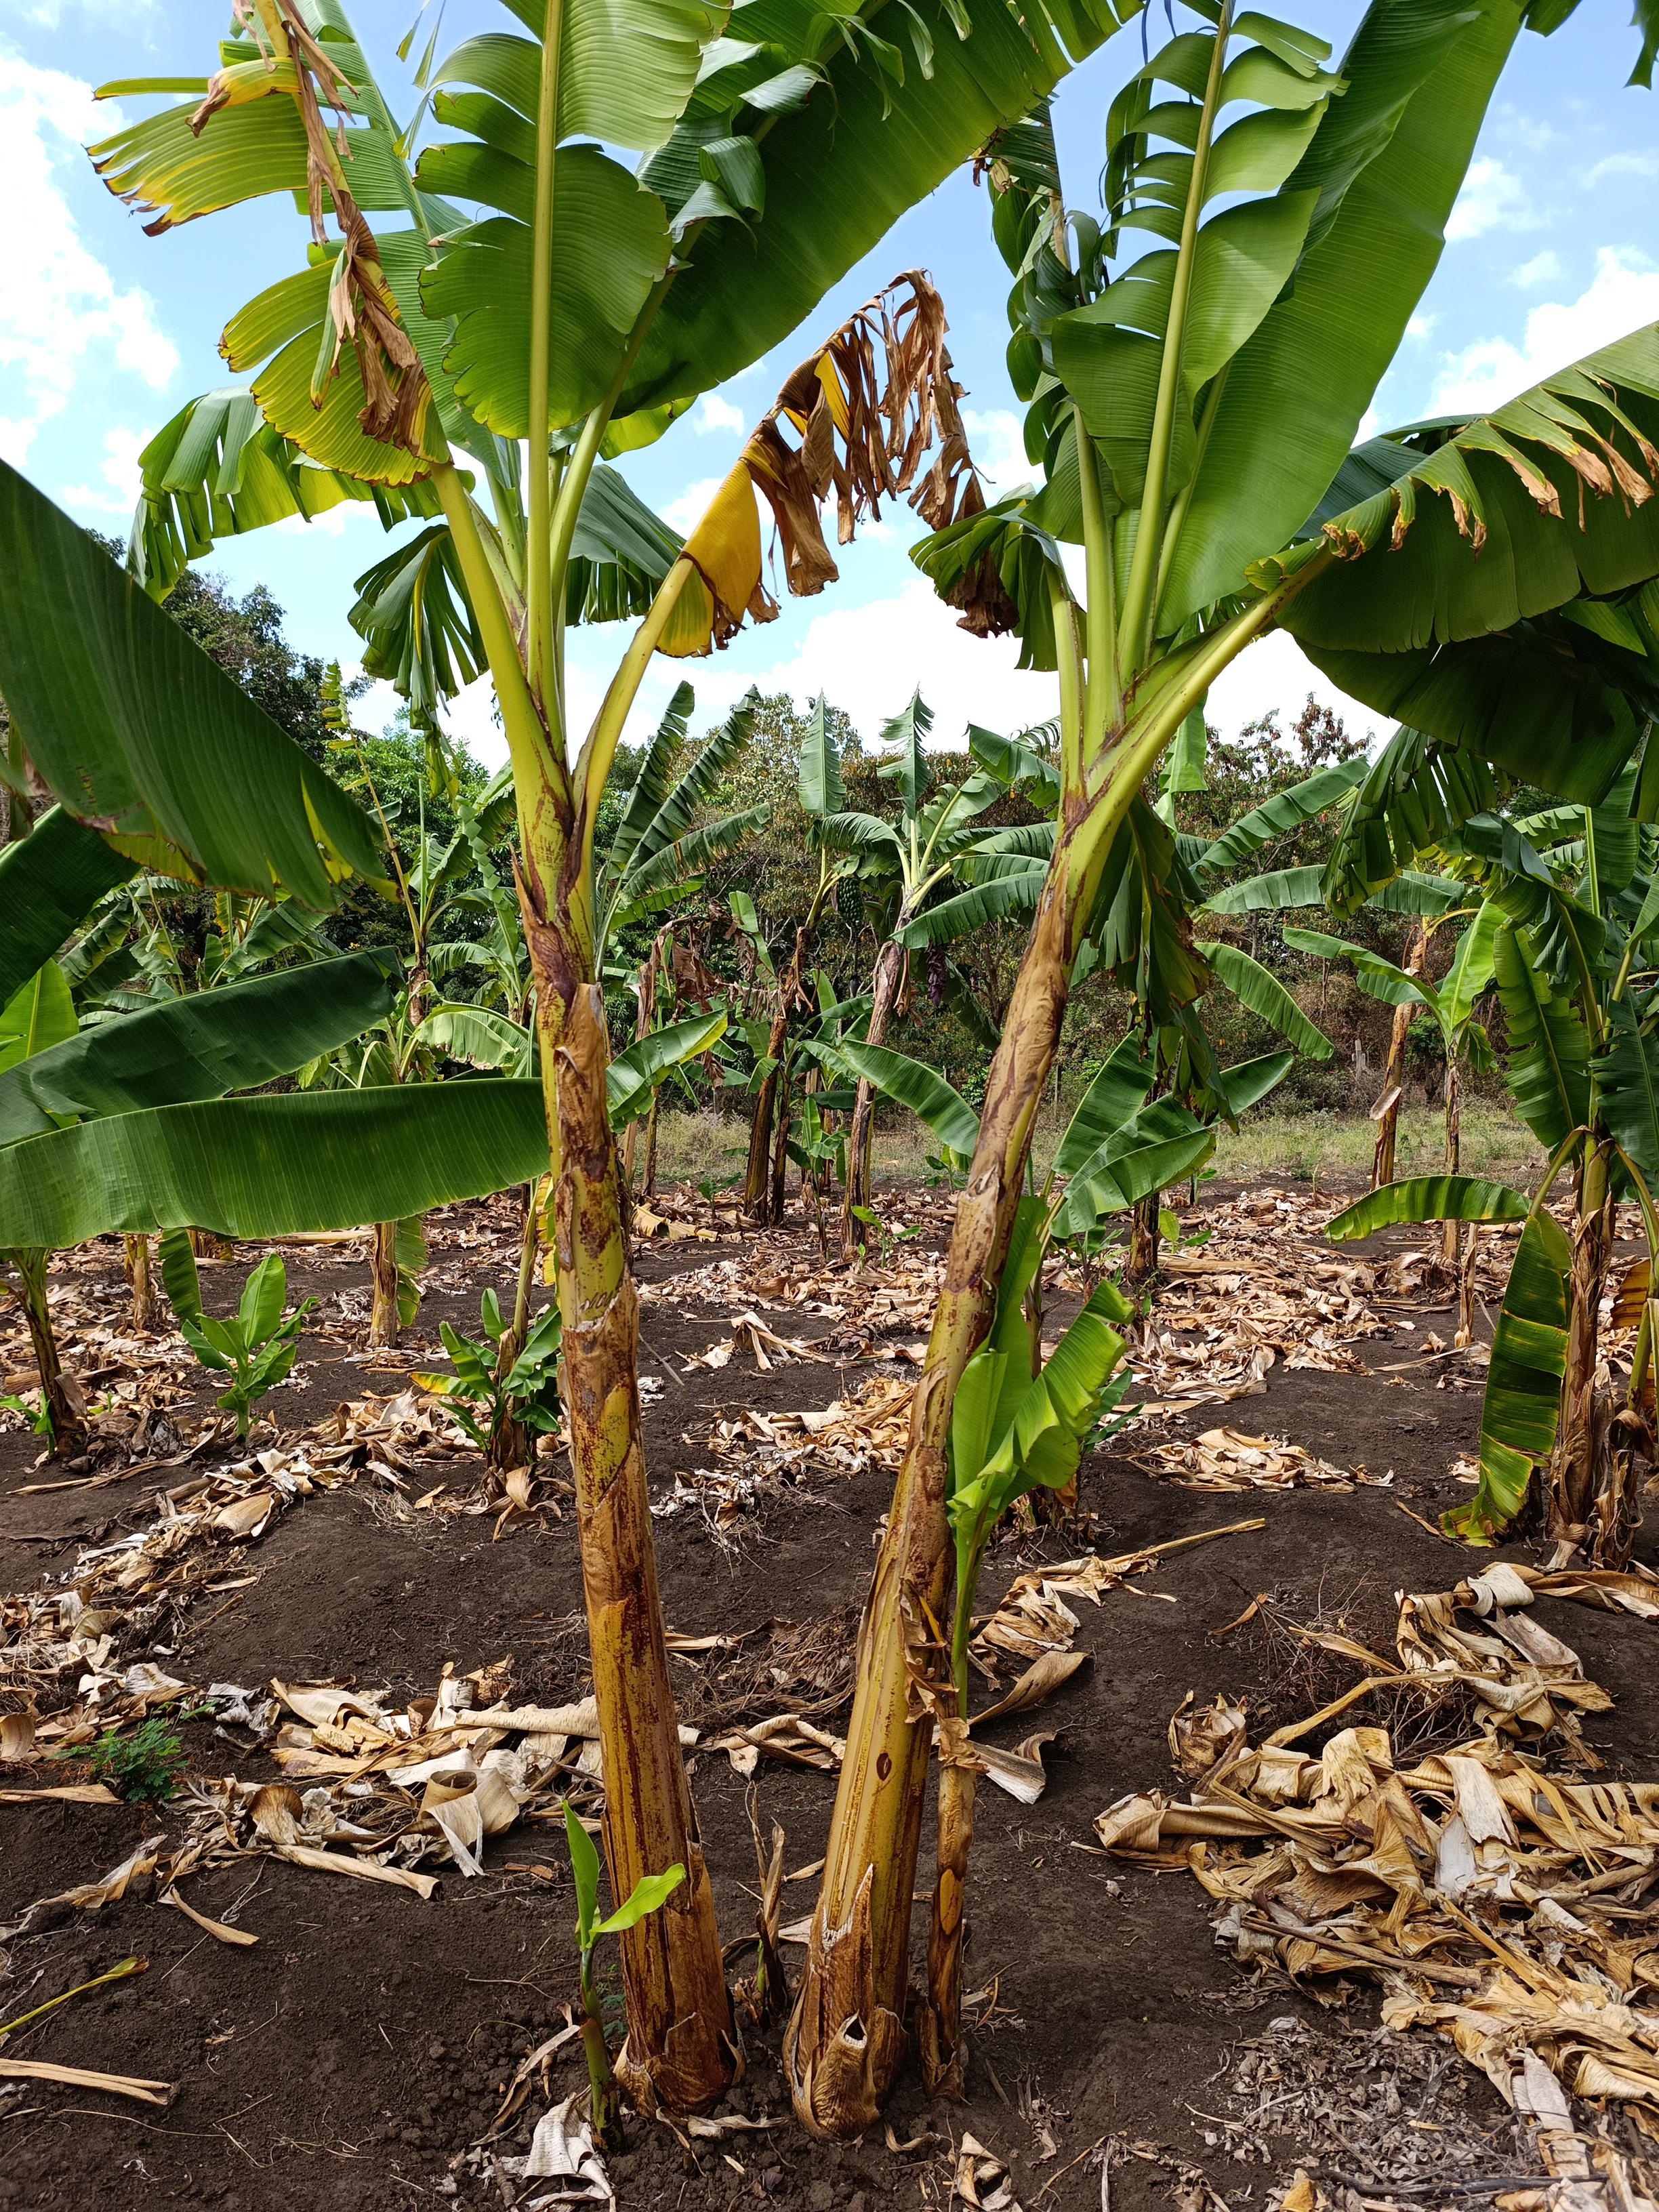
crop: banana
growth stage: vegetative
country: Tanzania
